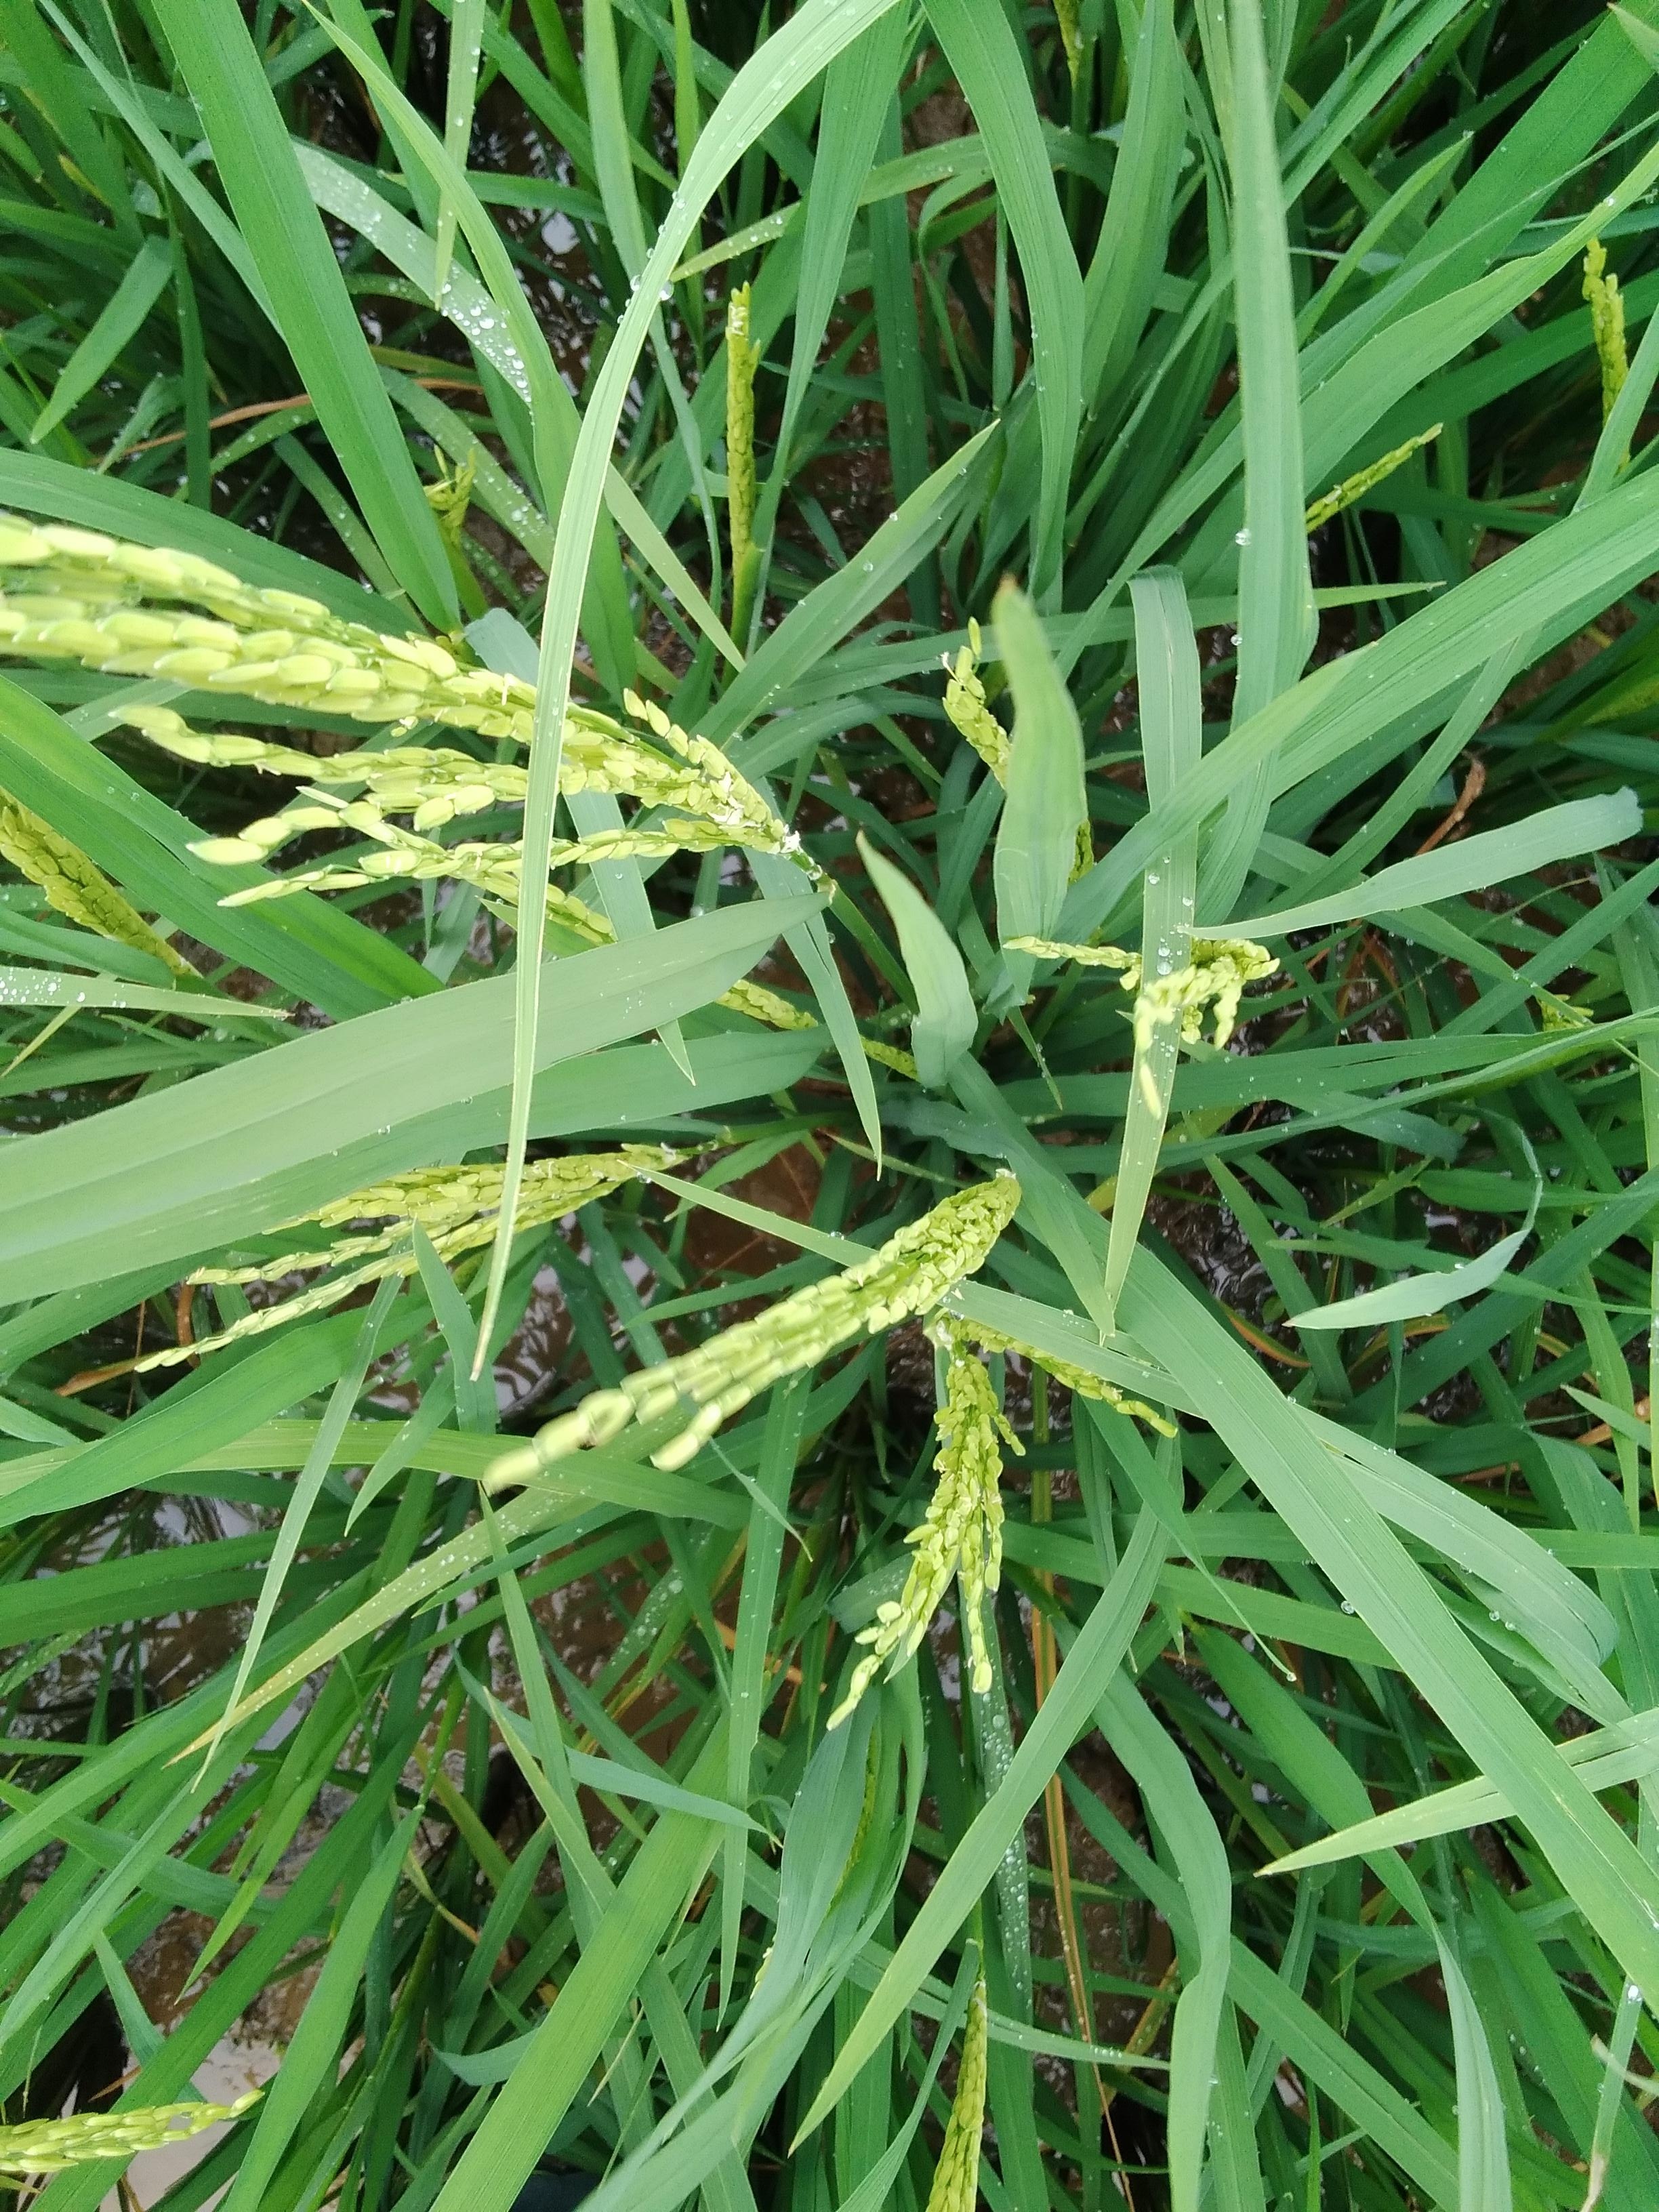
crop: rice
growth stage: flowering
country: Nigeria
